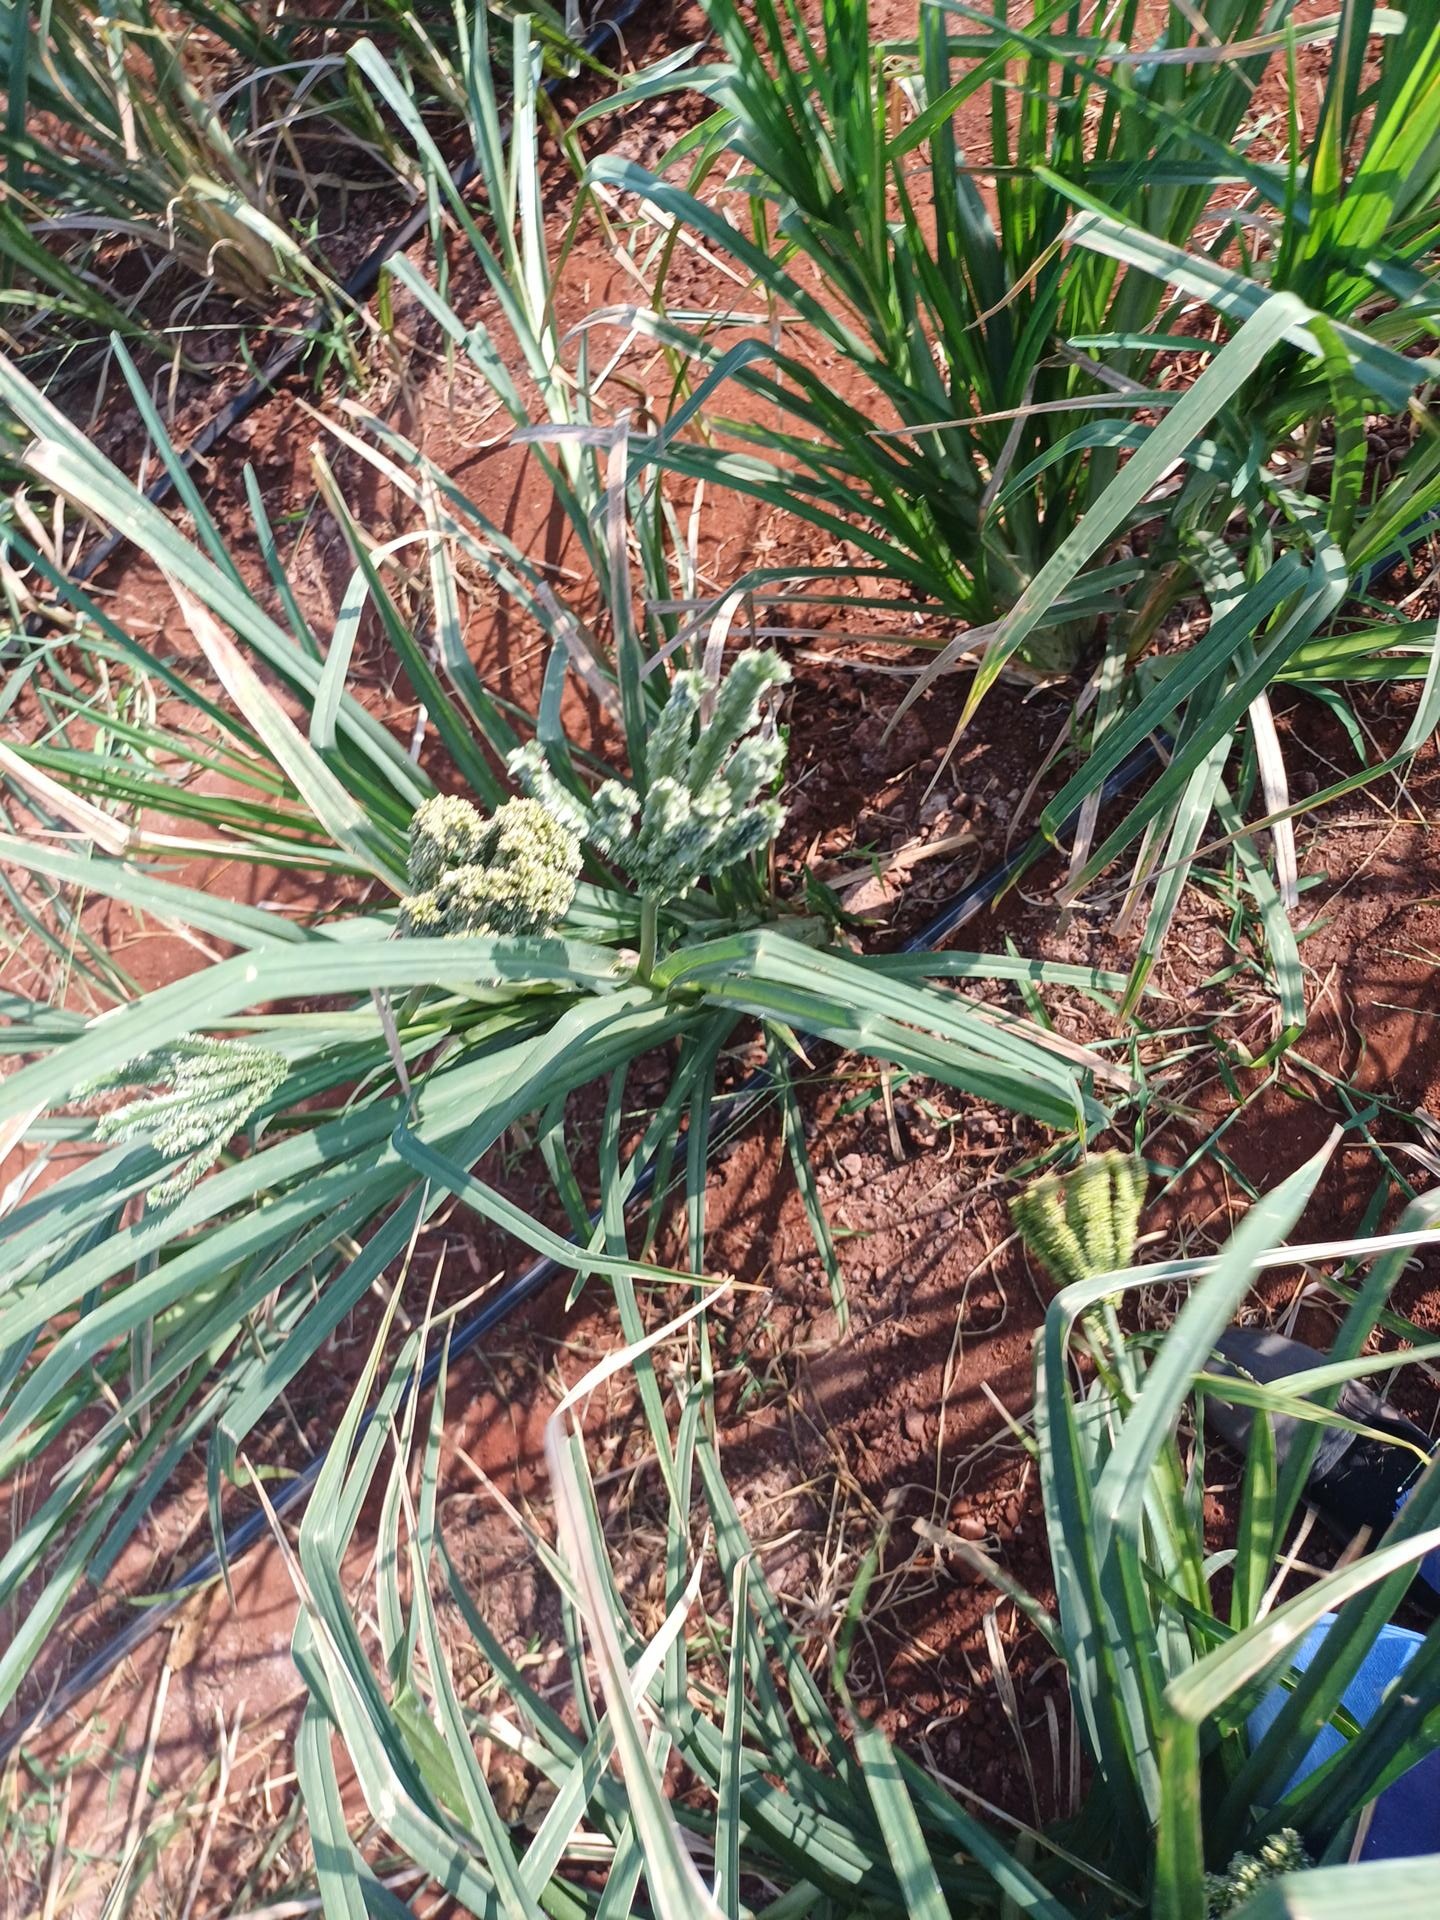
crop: finger millet
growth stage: filling grain
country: Kenya
